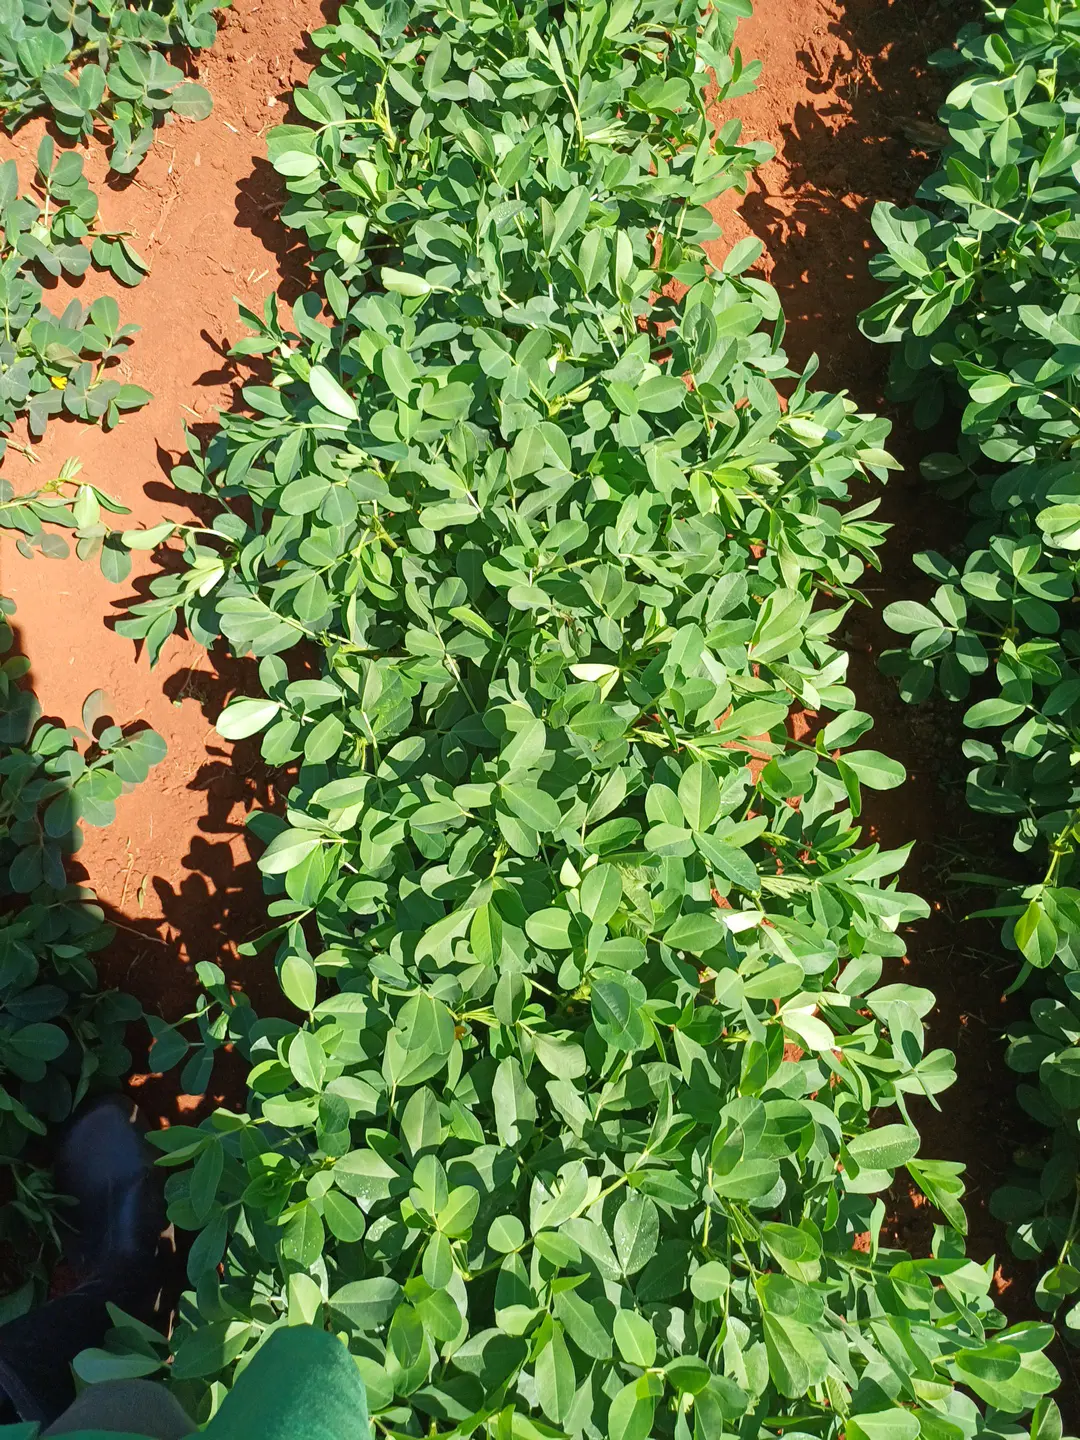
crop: groundnut
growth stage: flowering
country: Kenya
